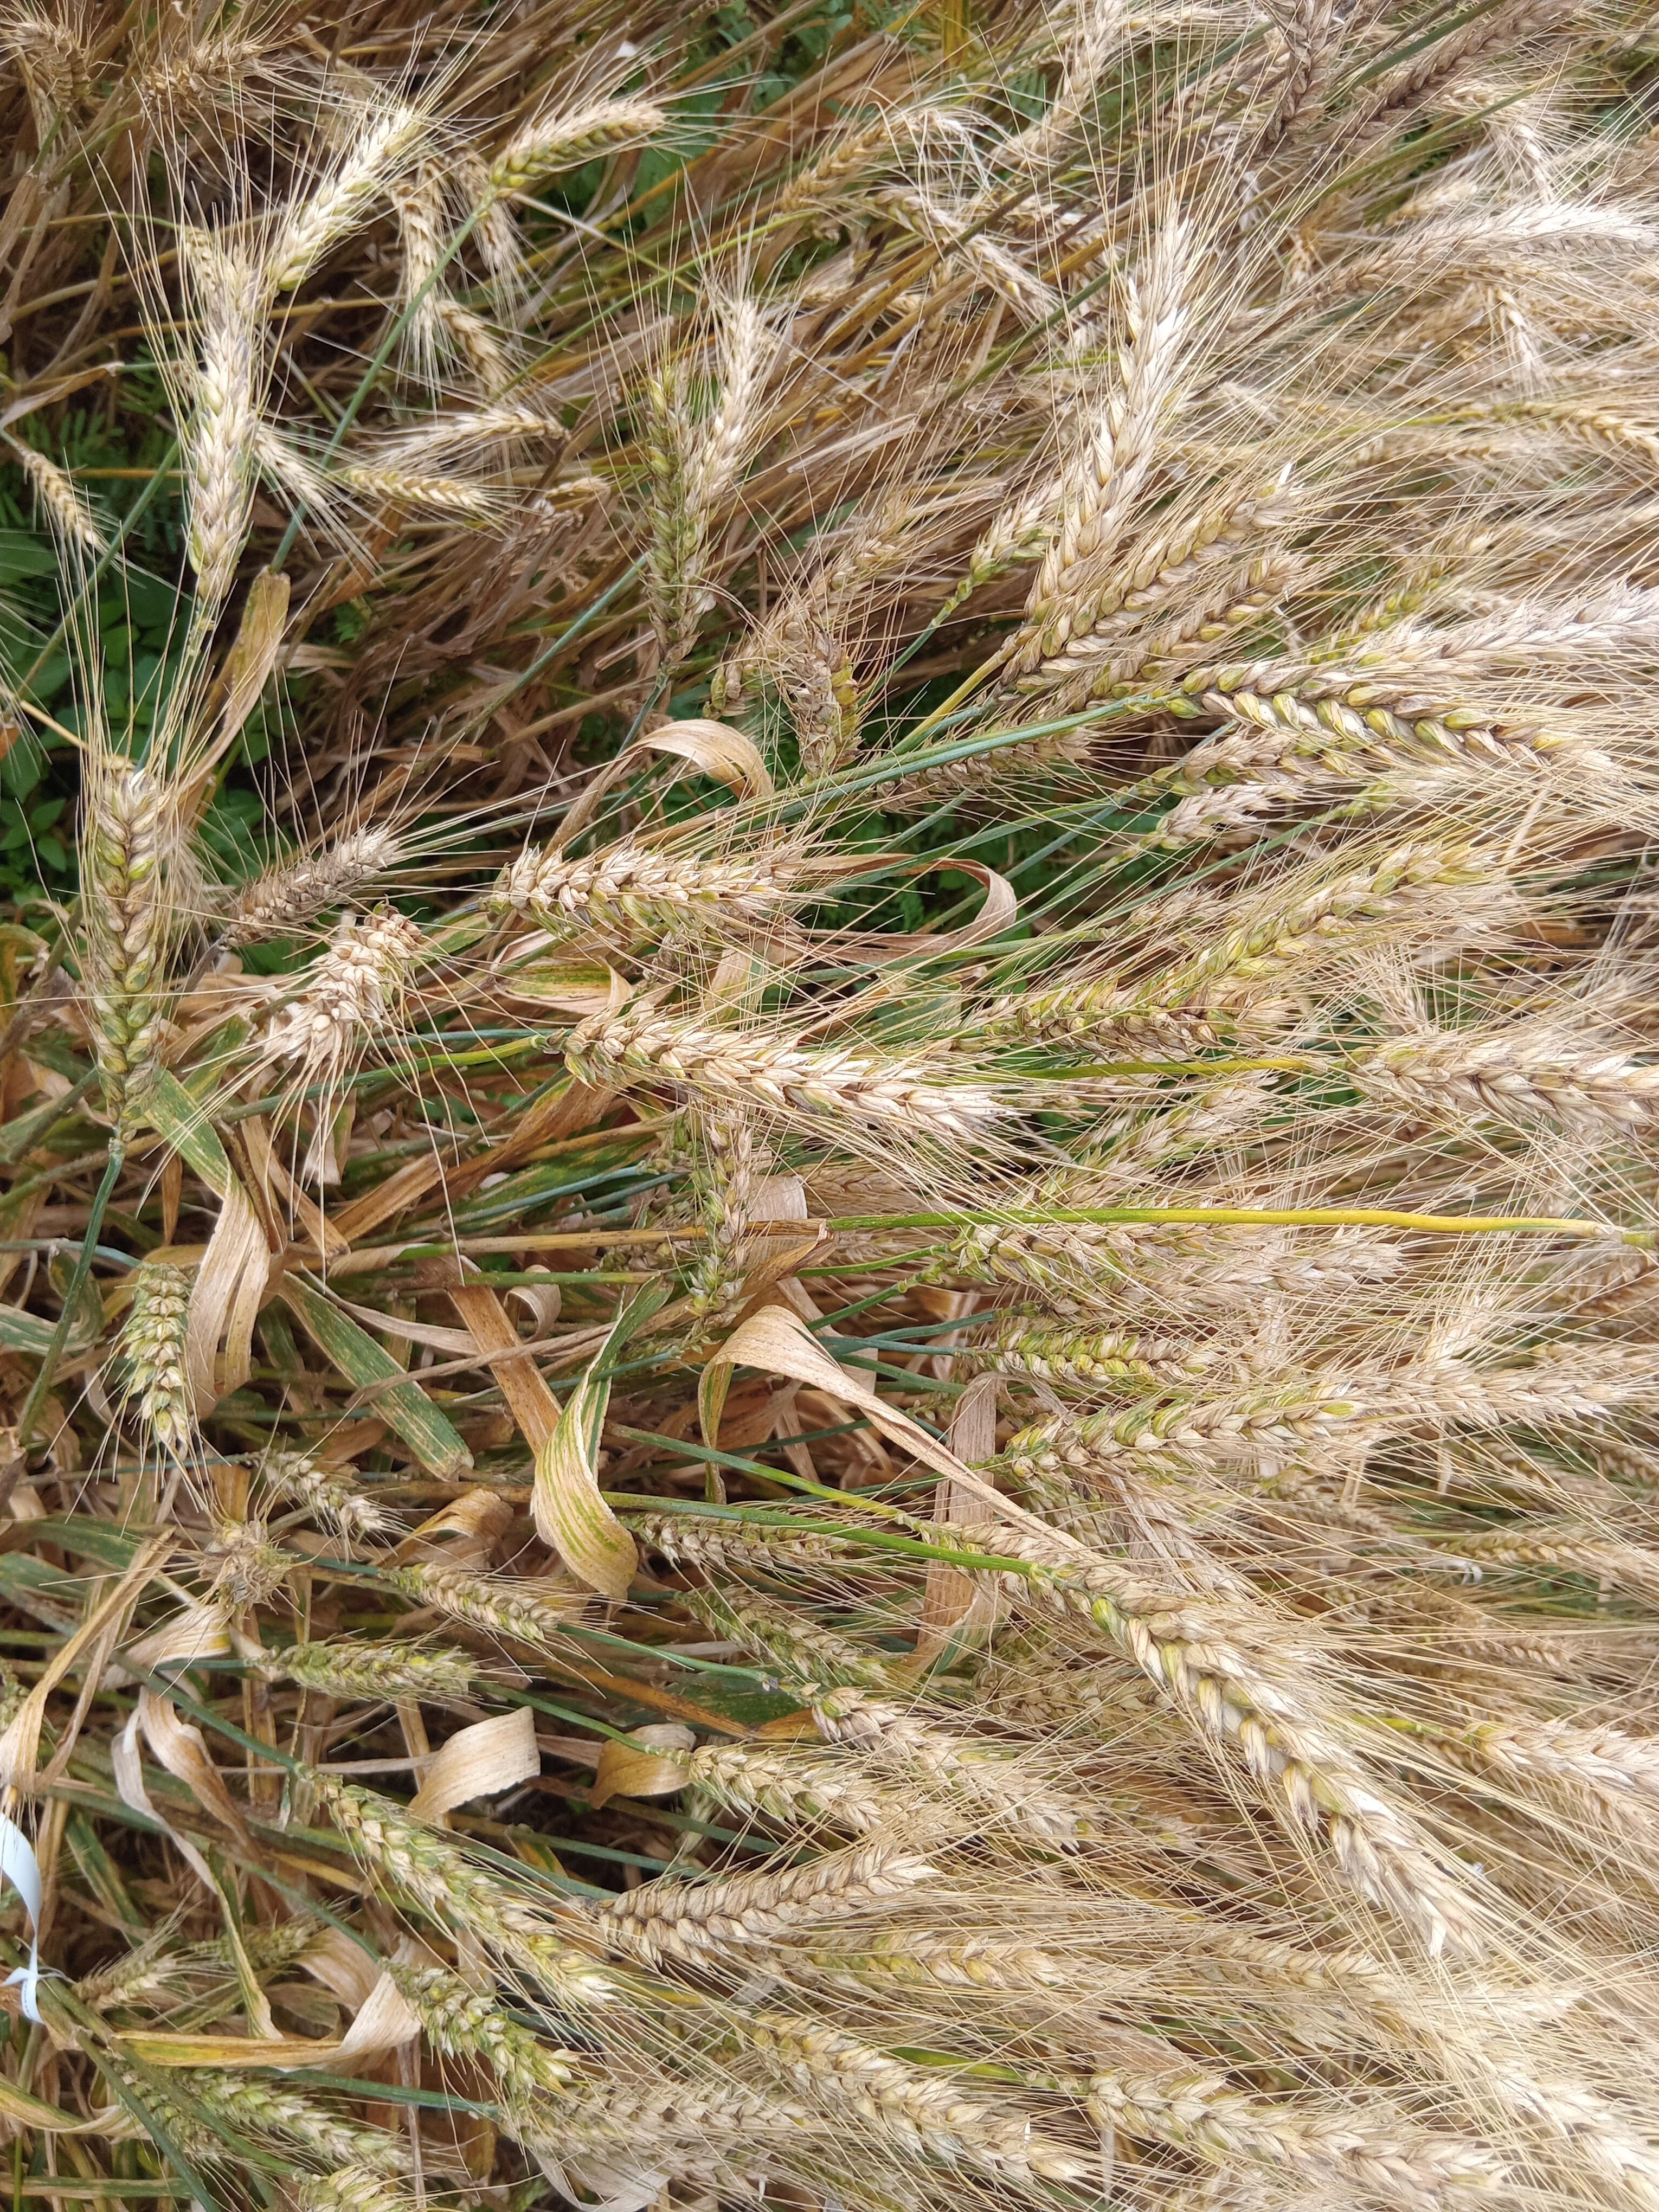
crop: wheat
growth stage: maturity
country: Kenya
